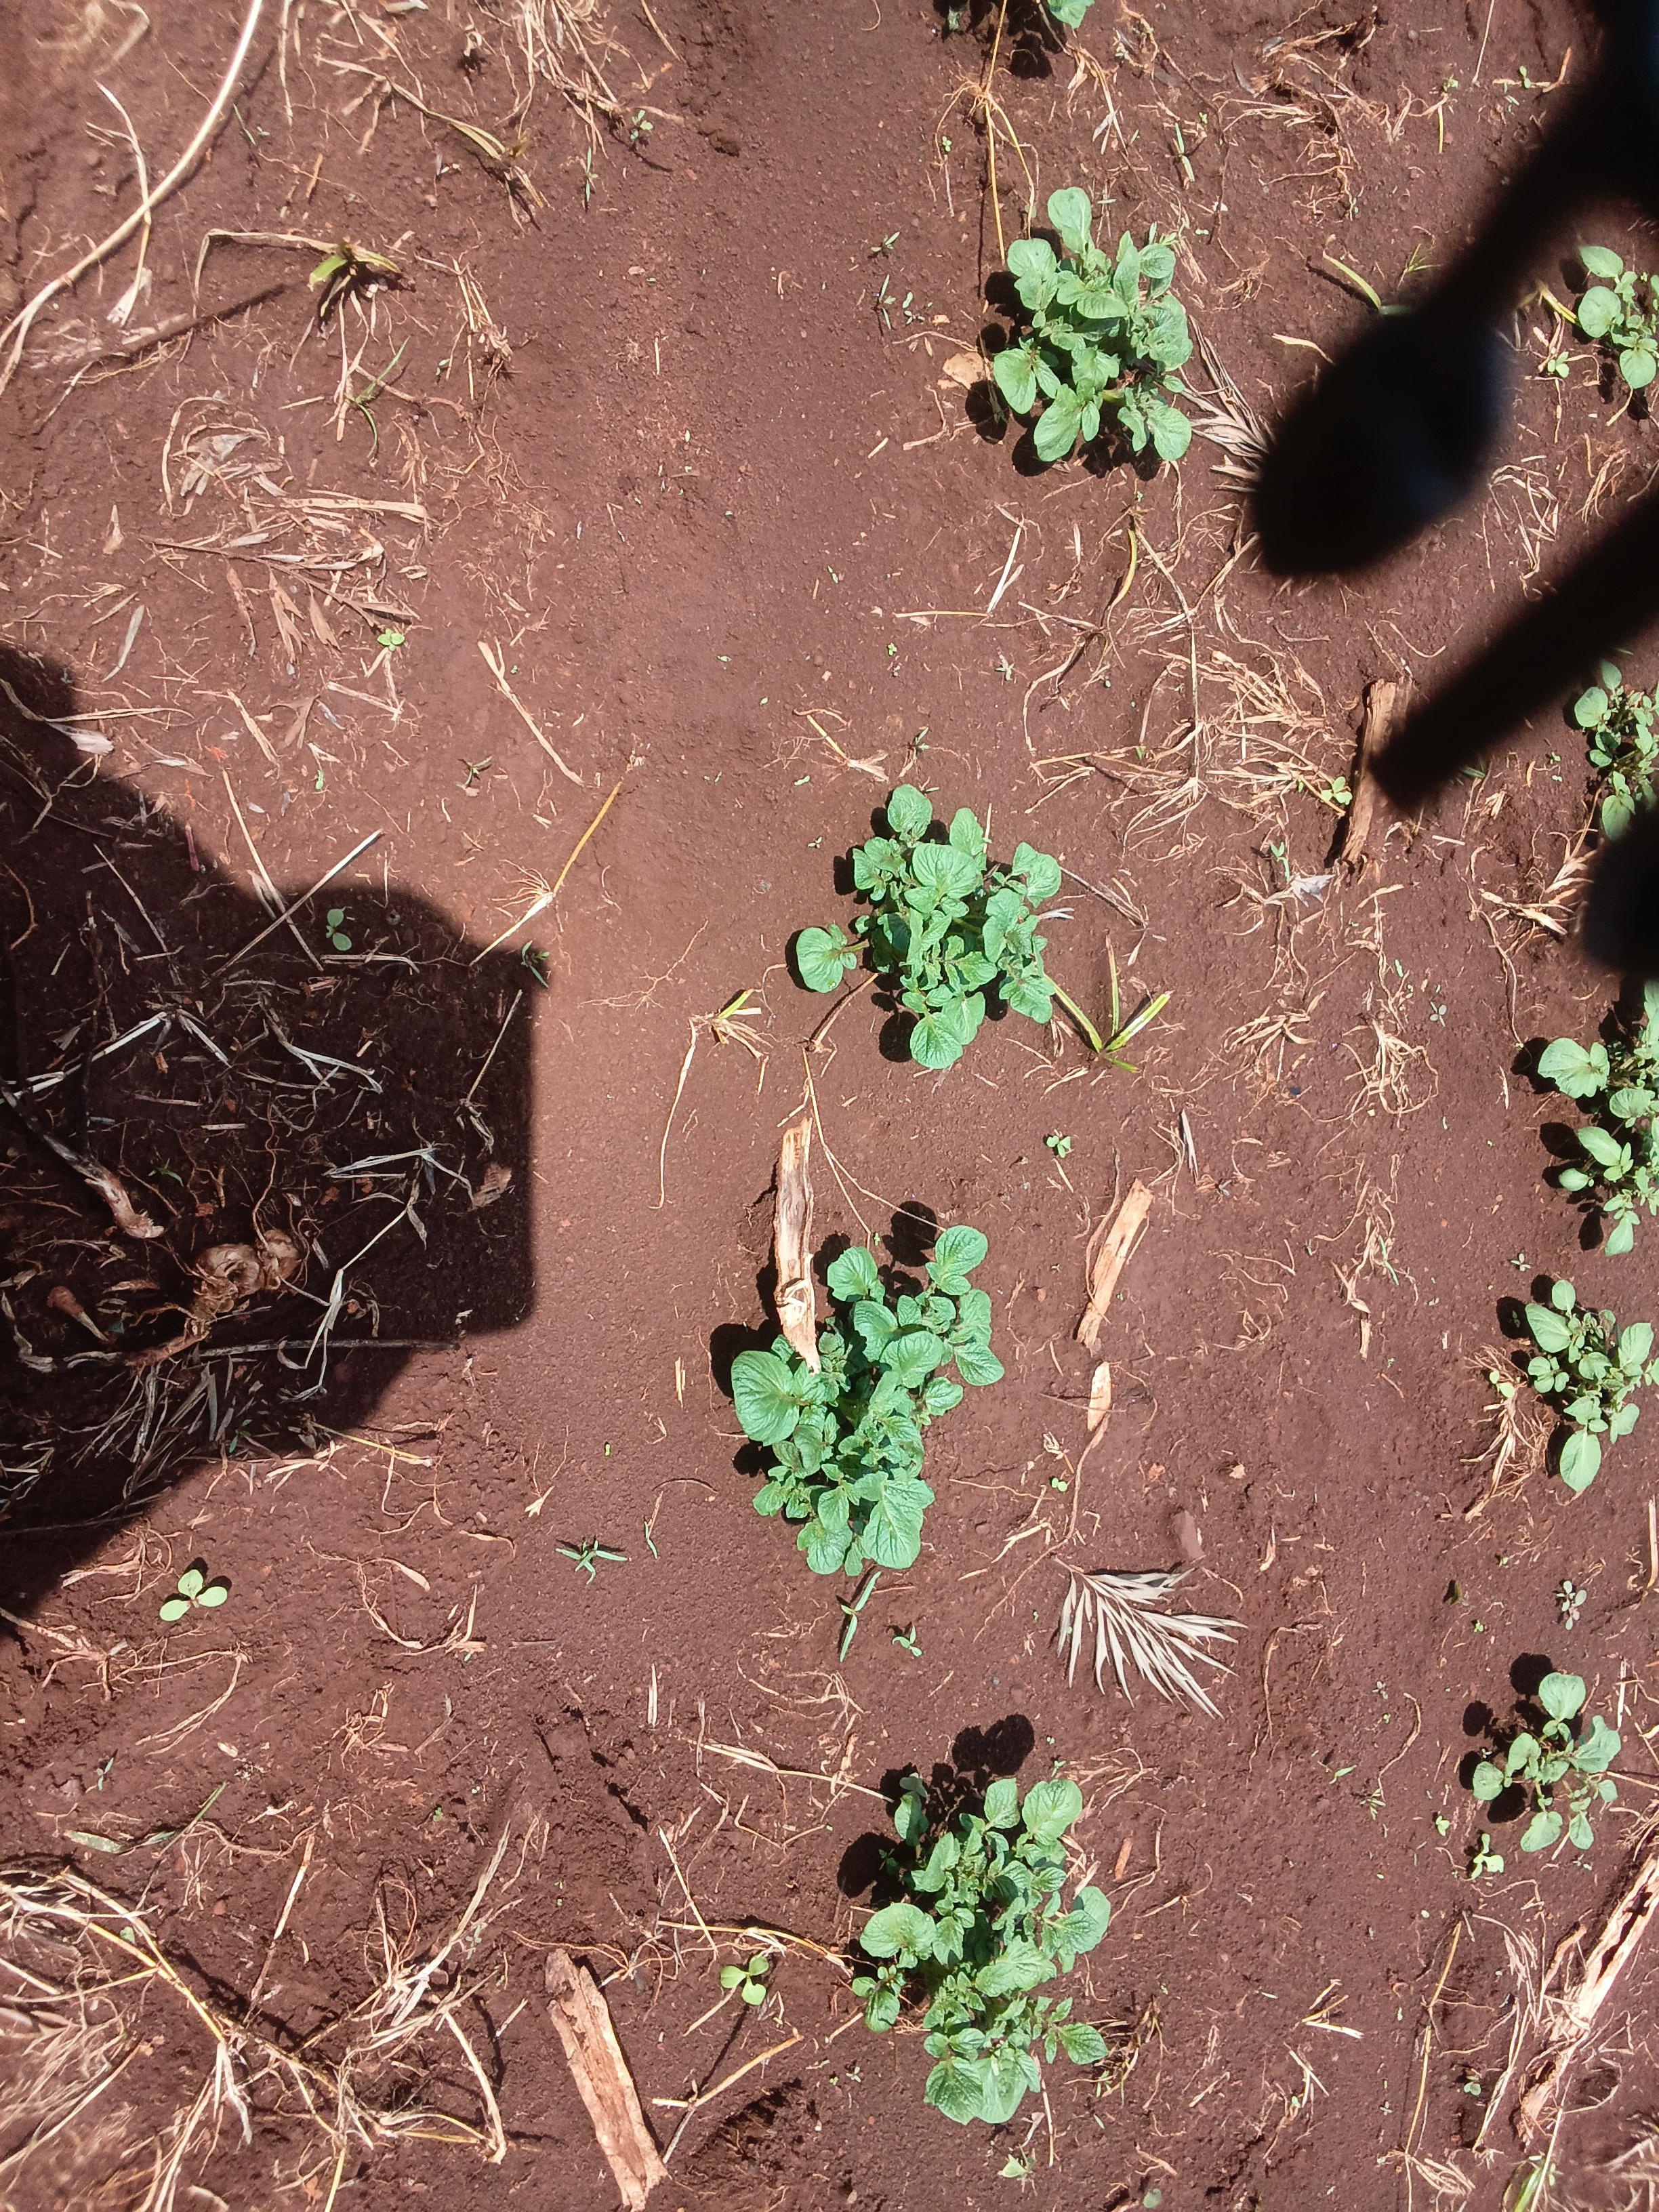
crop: potato
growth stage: emergence
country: Kenya
